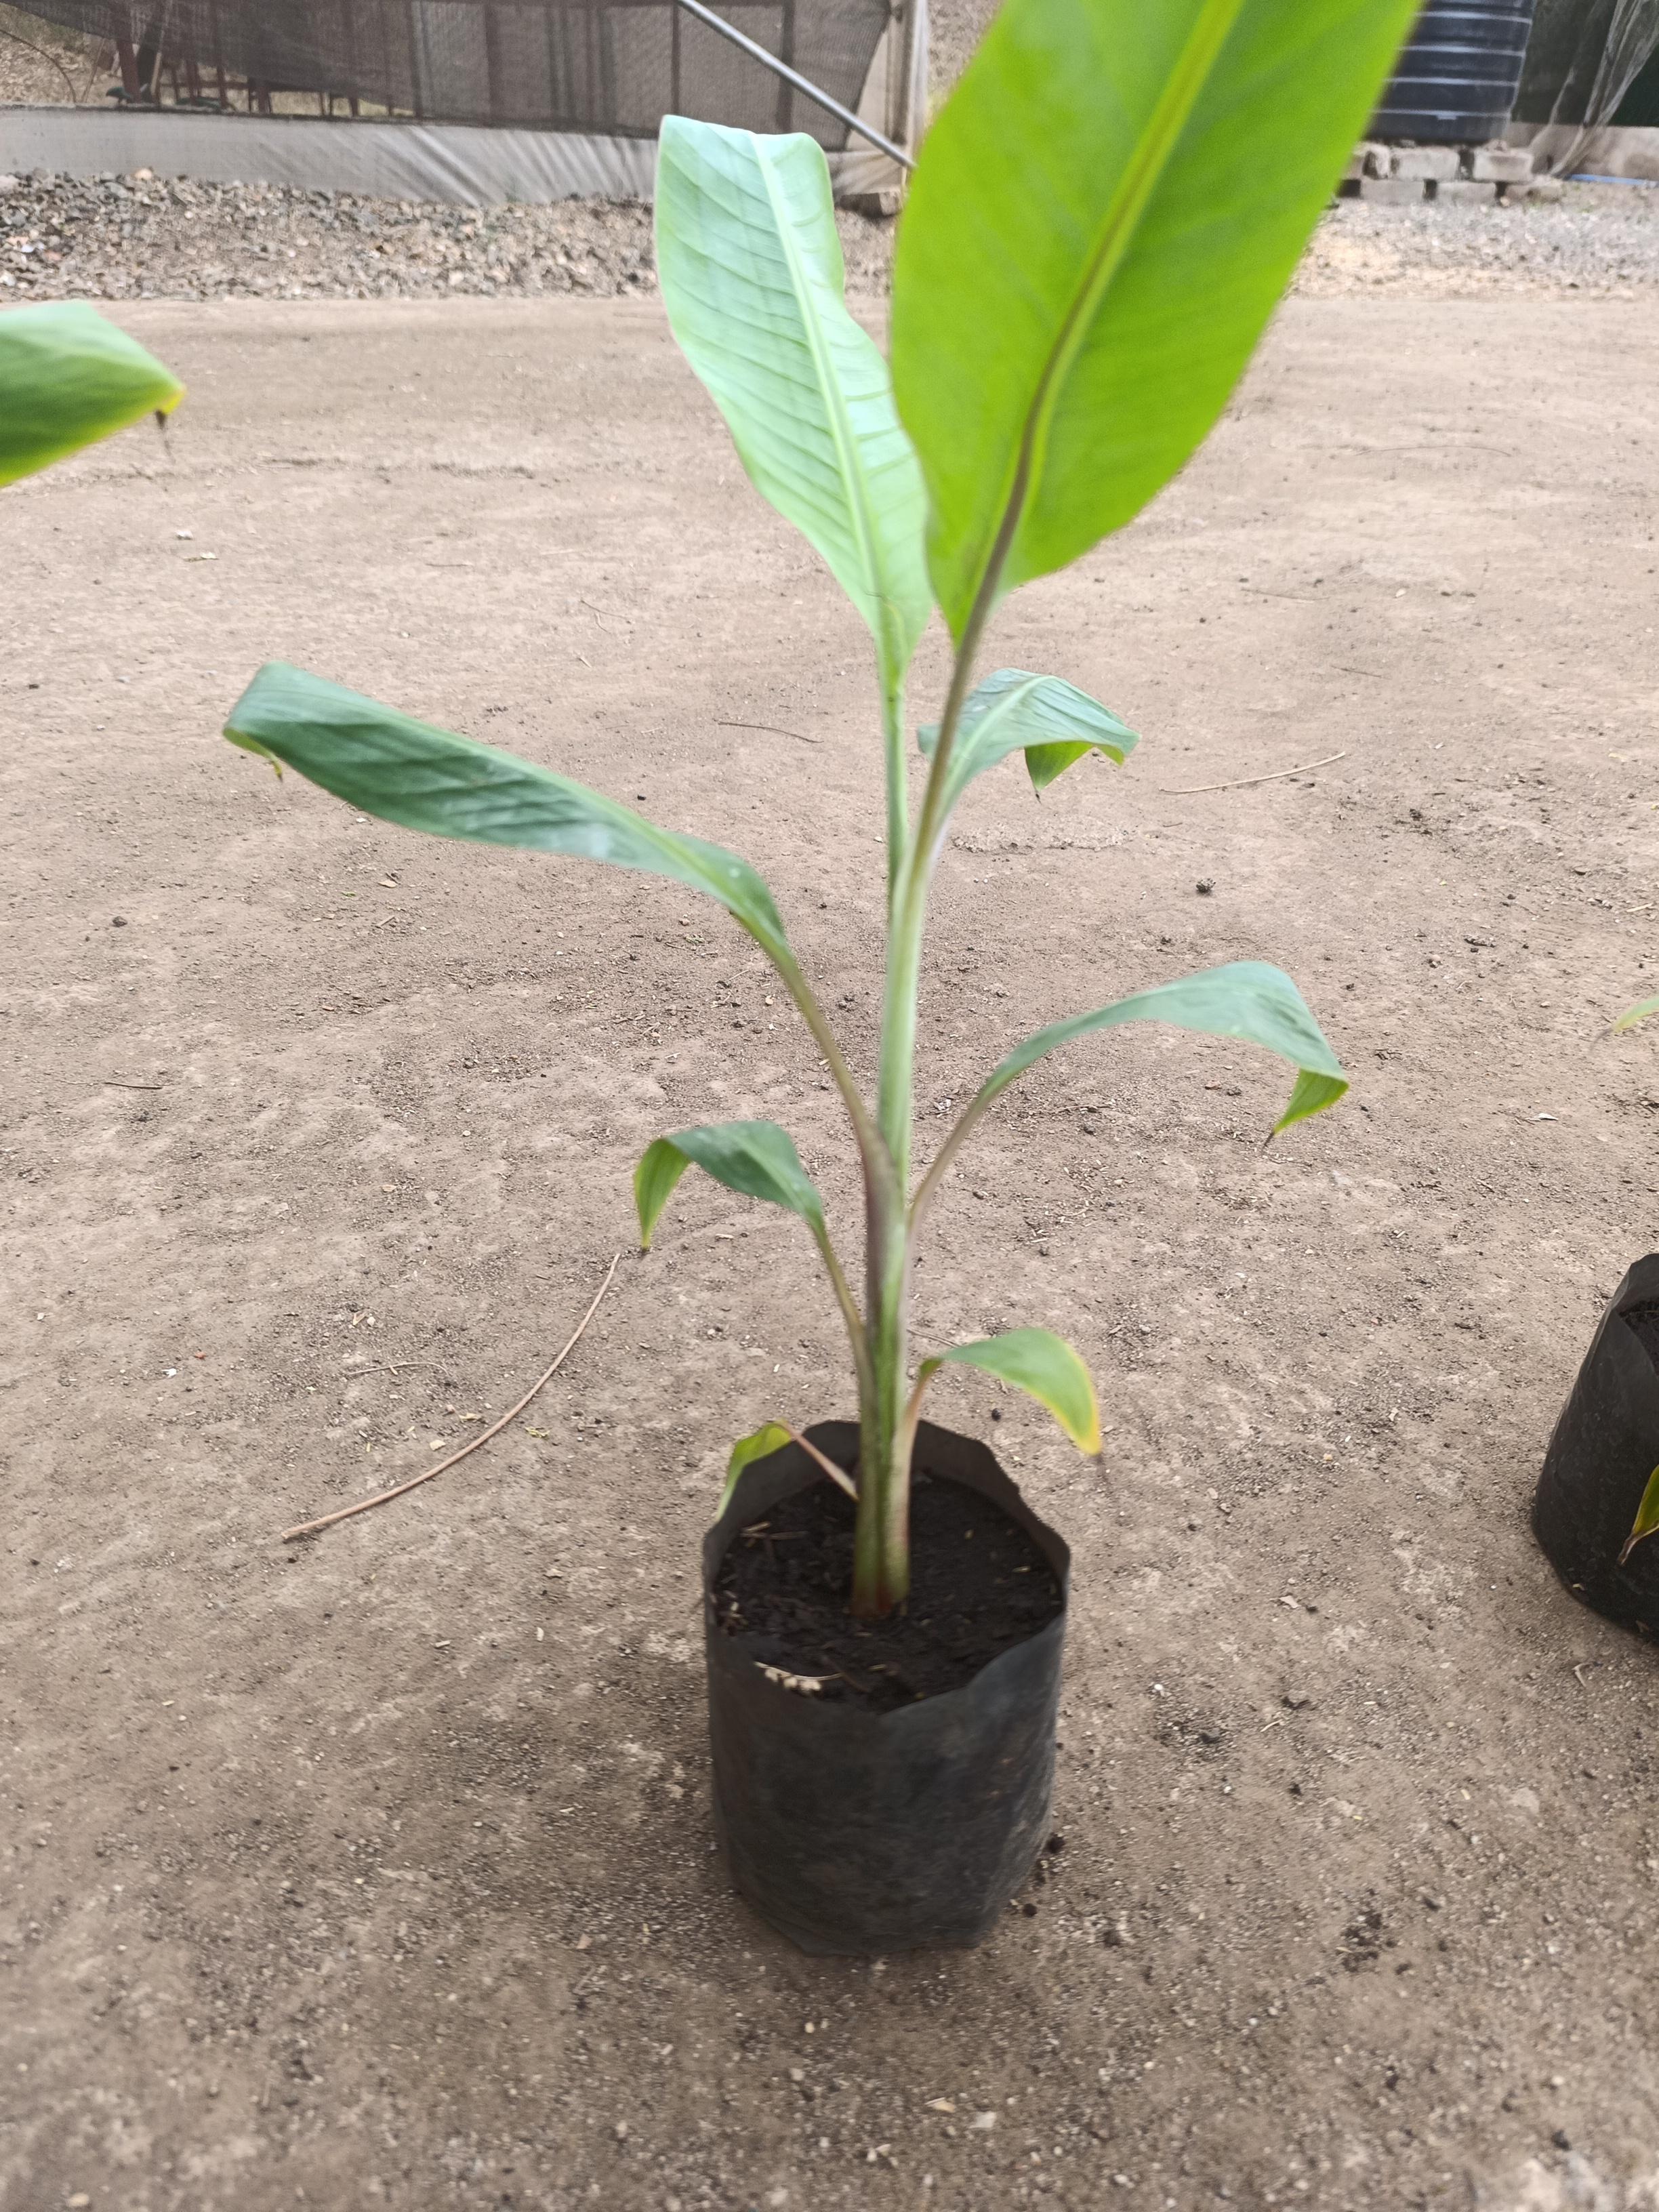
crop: banana
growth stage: vegetative
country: Tanzania
